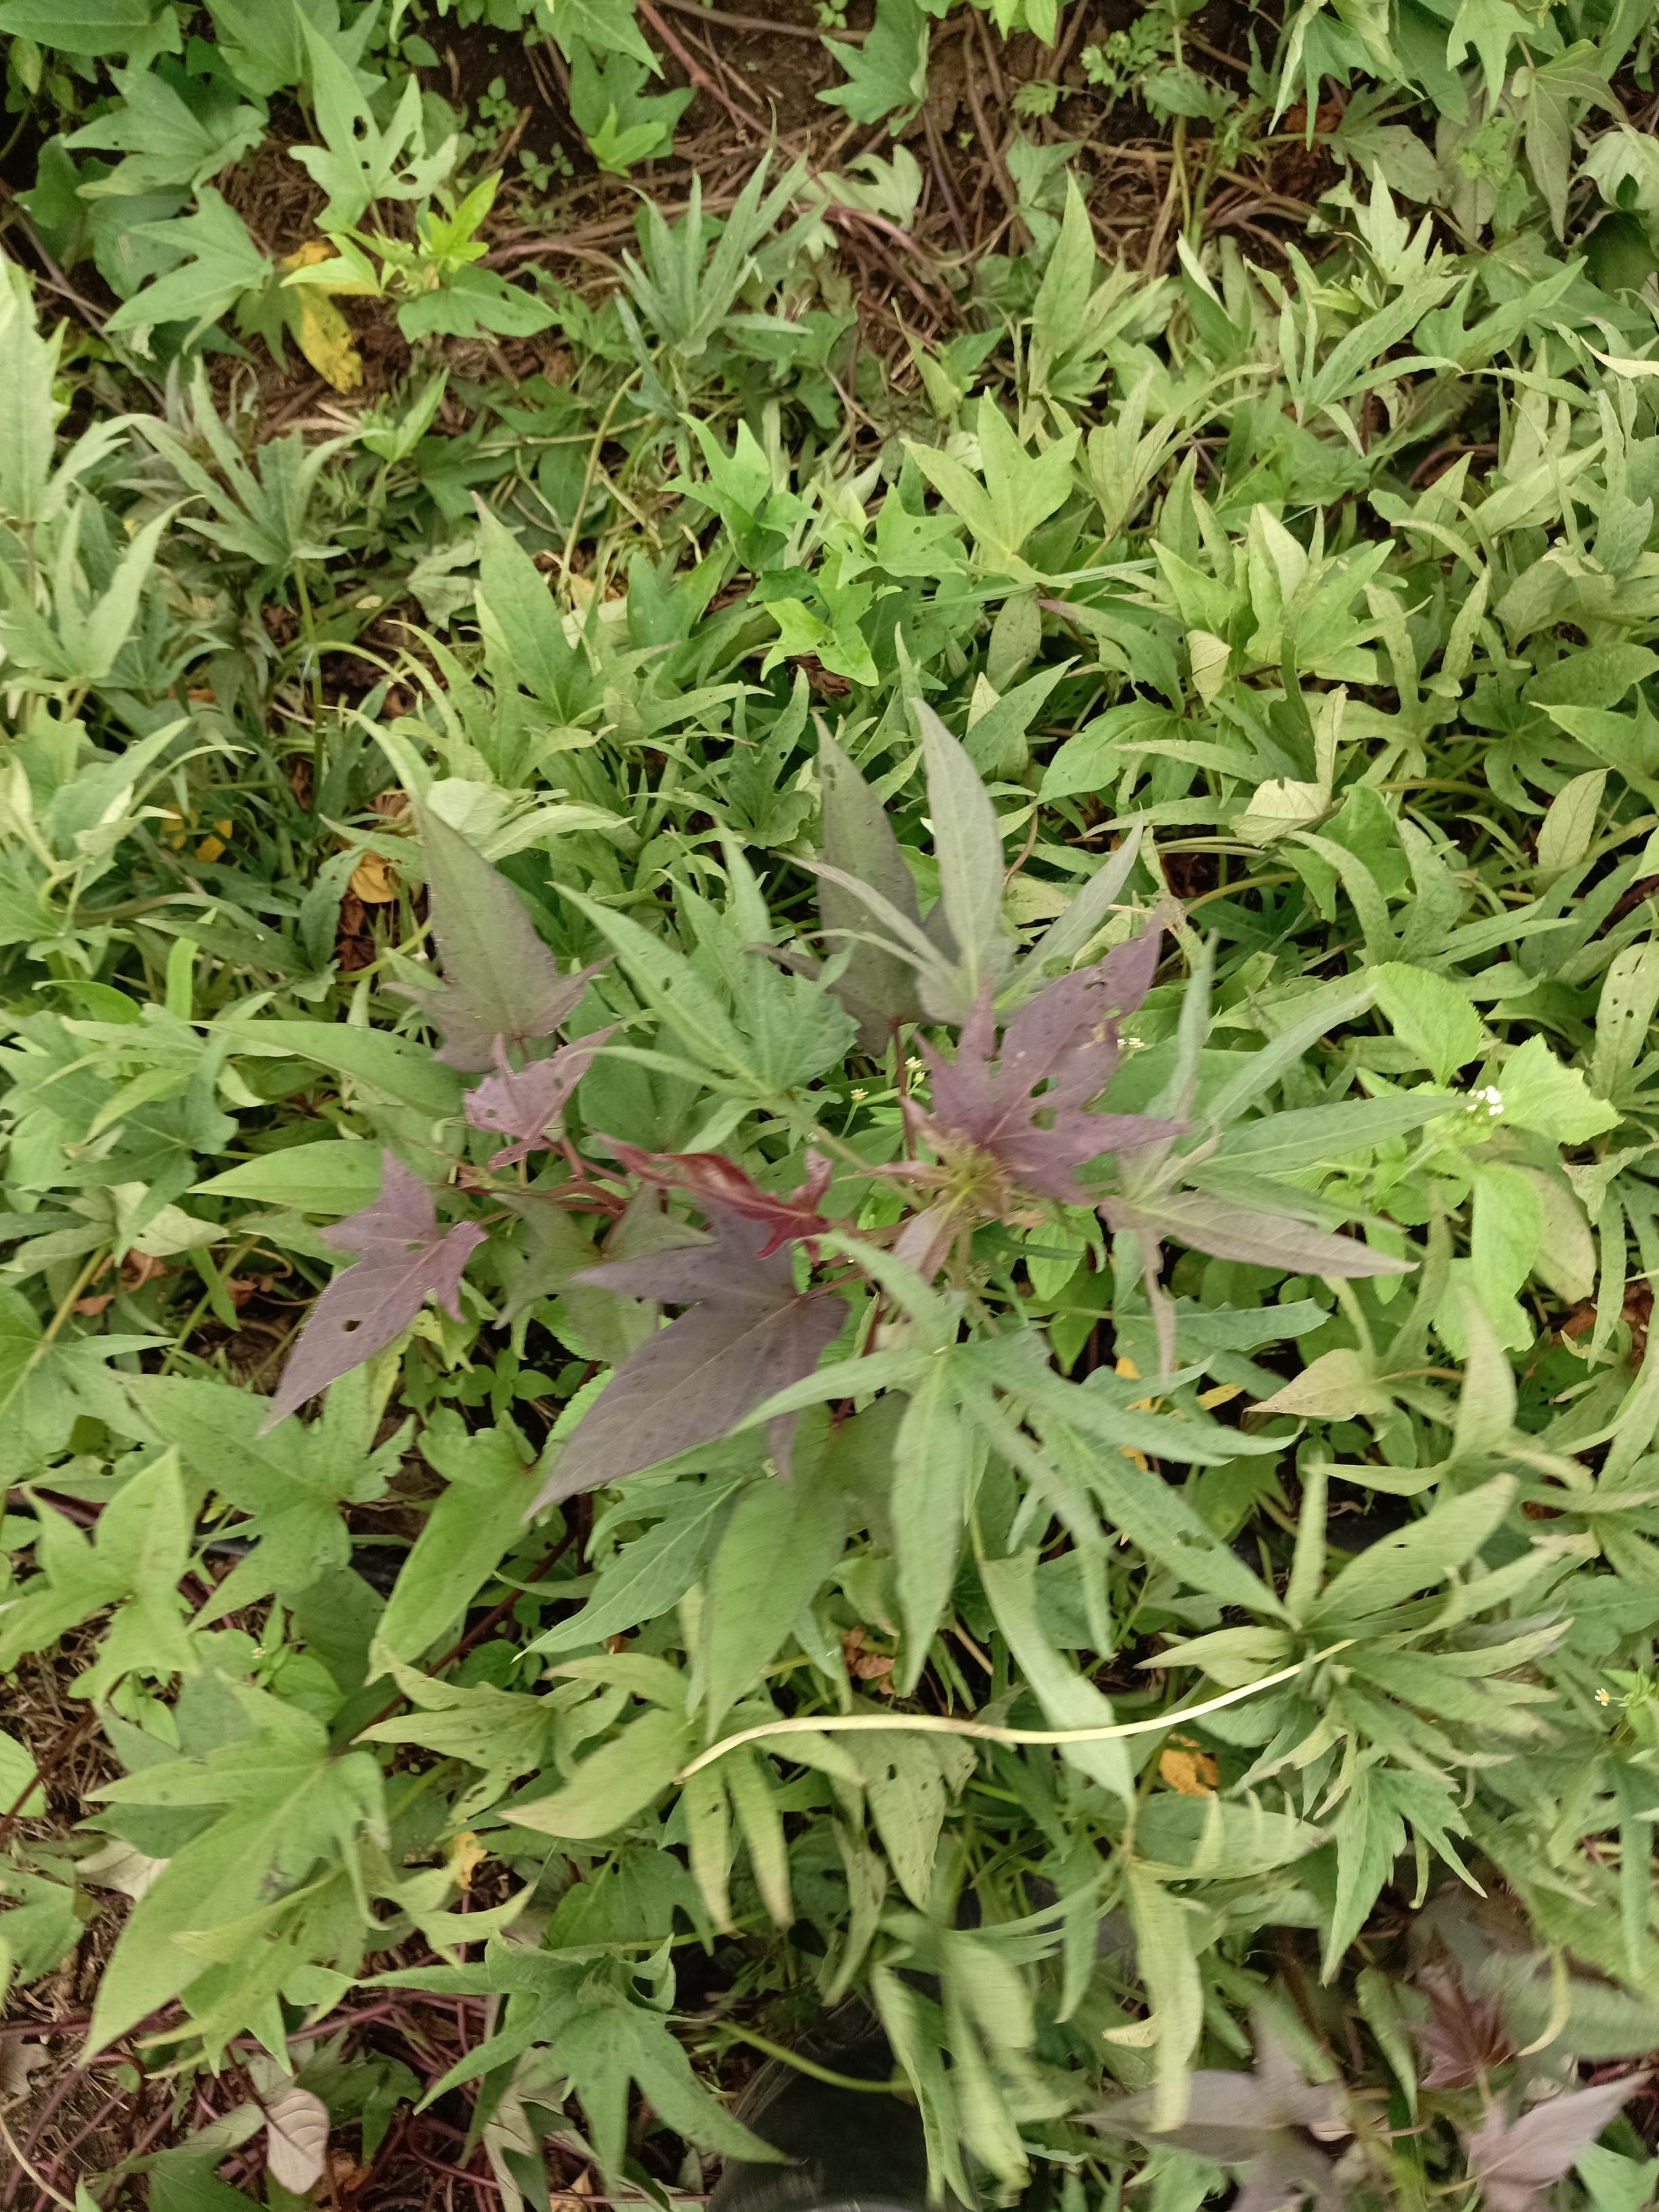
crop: pearl millet
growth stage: heading tuber
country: Tanzania
